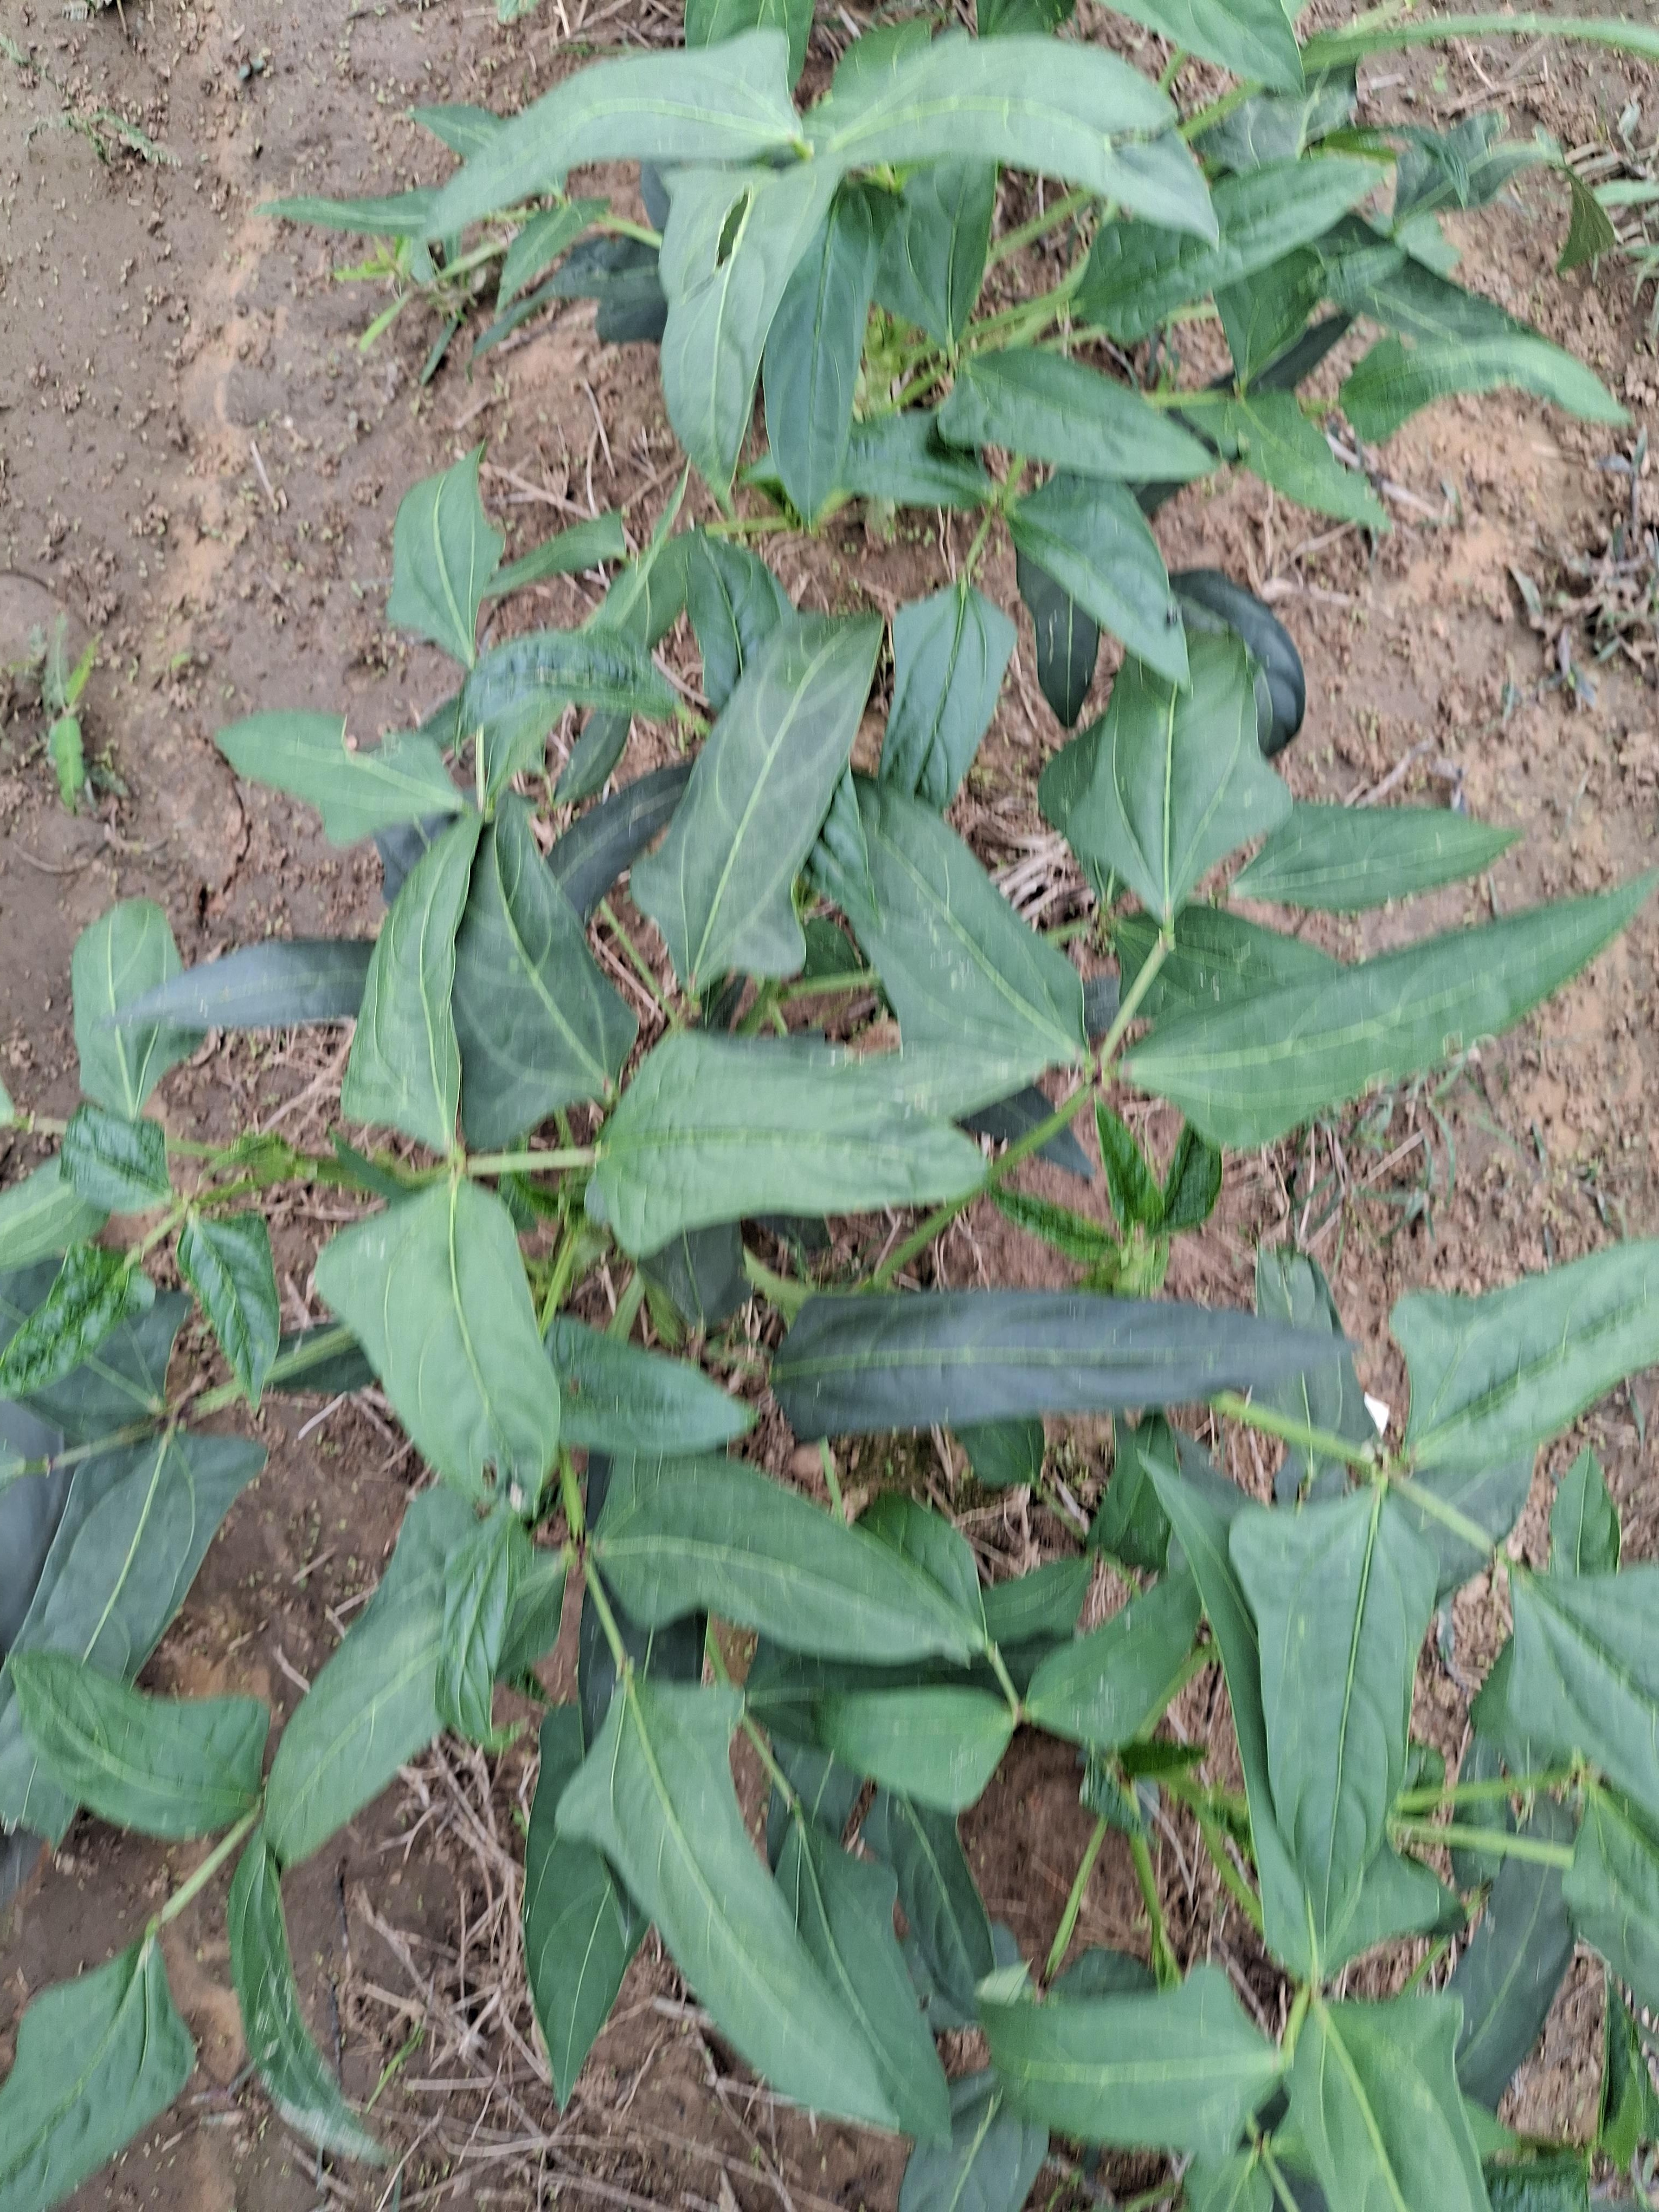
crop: cowpea
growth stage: vegetative
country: Nigeria
